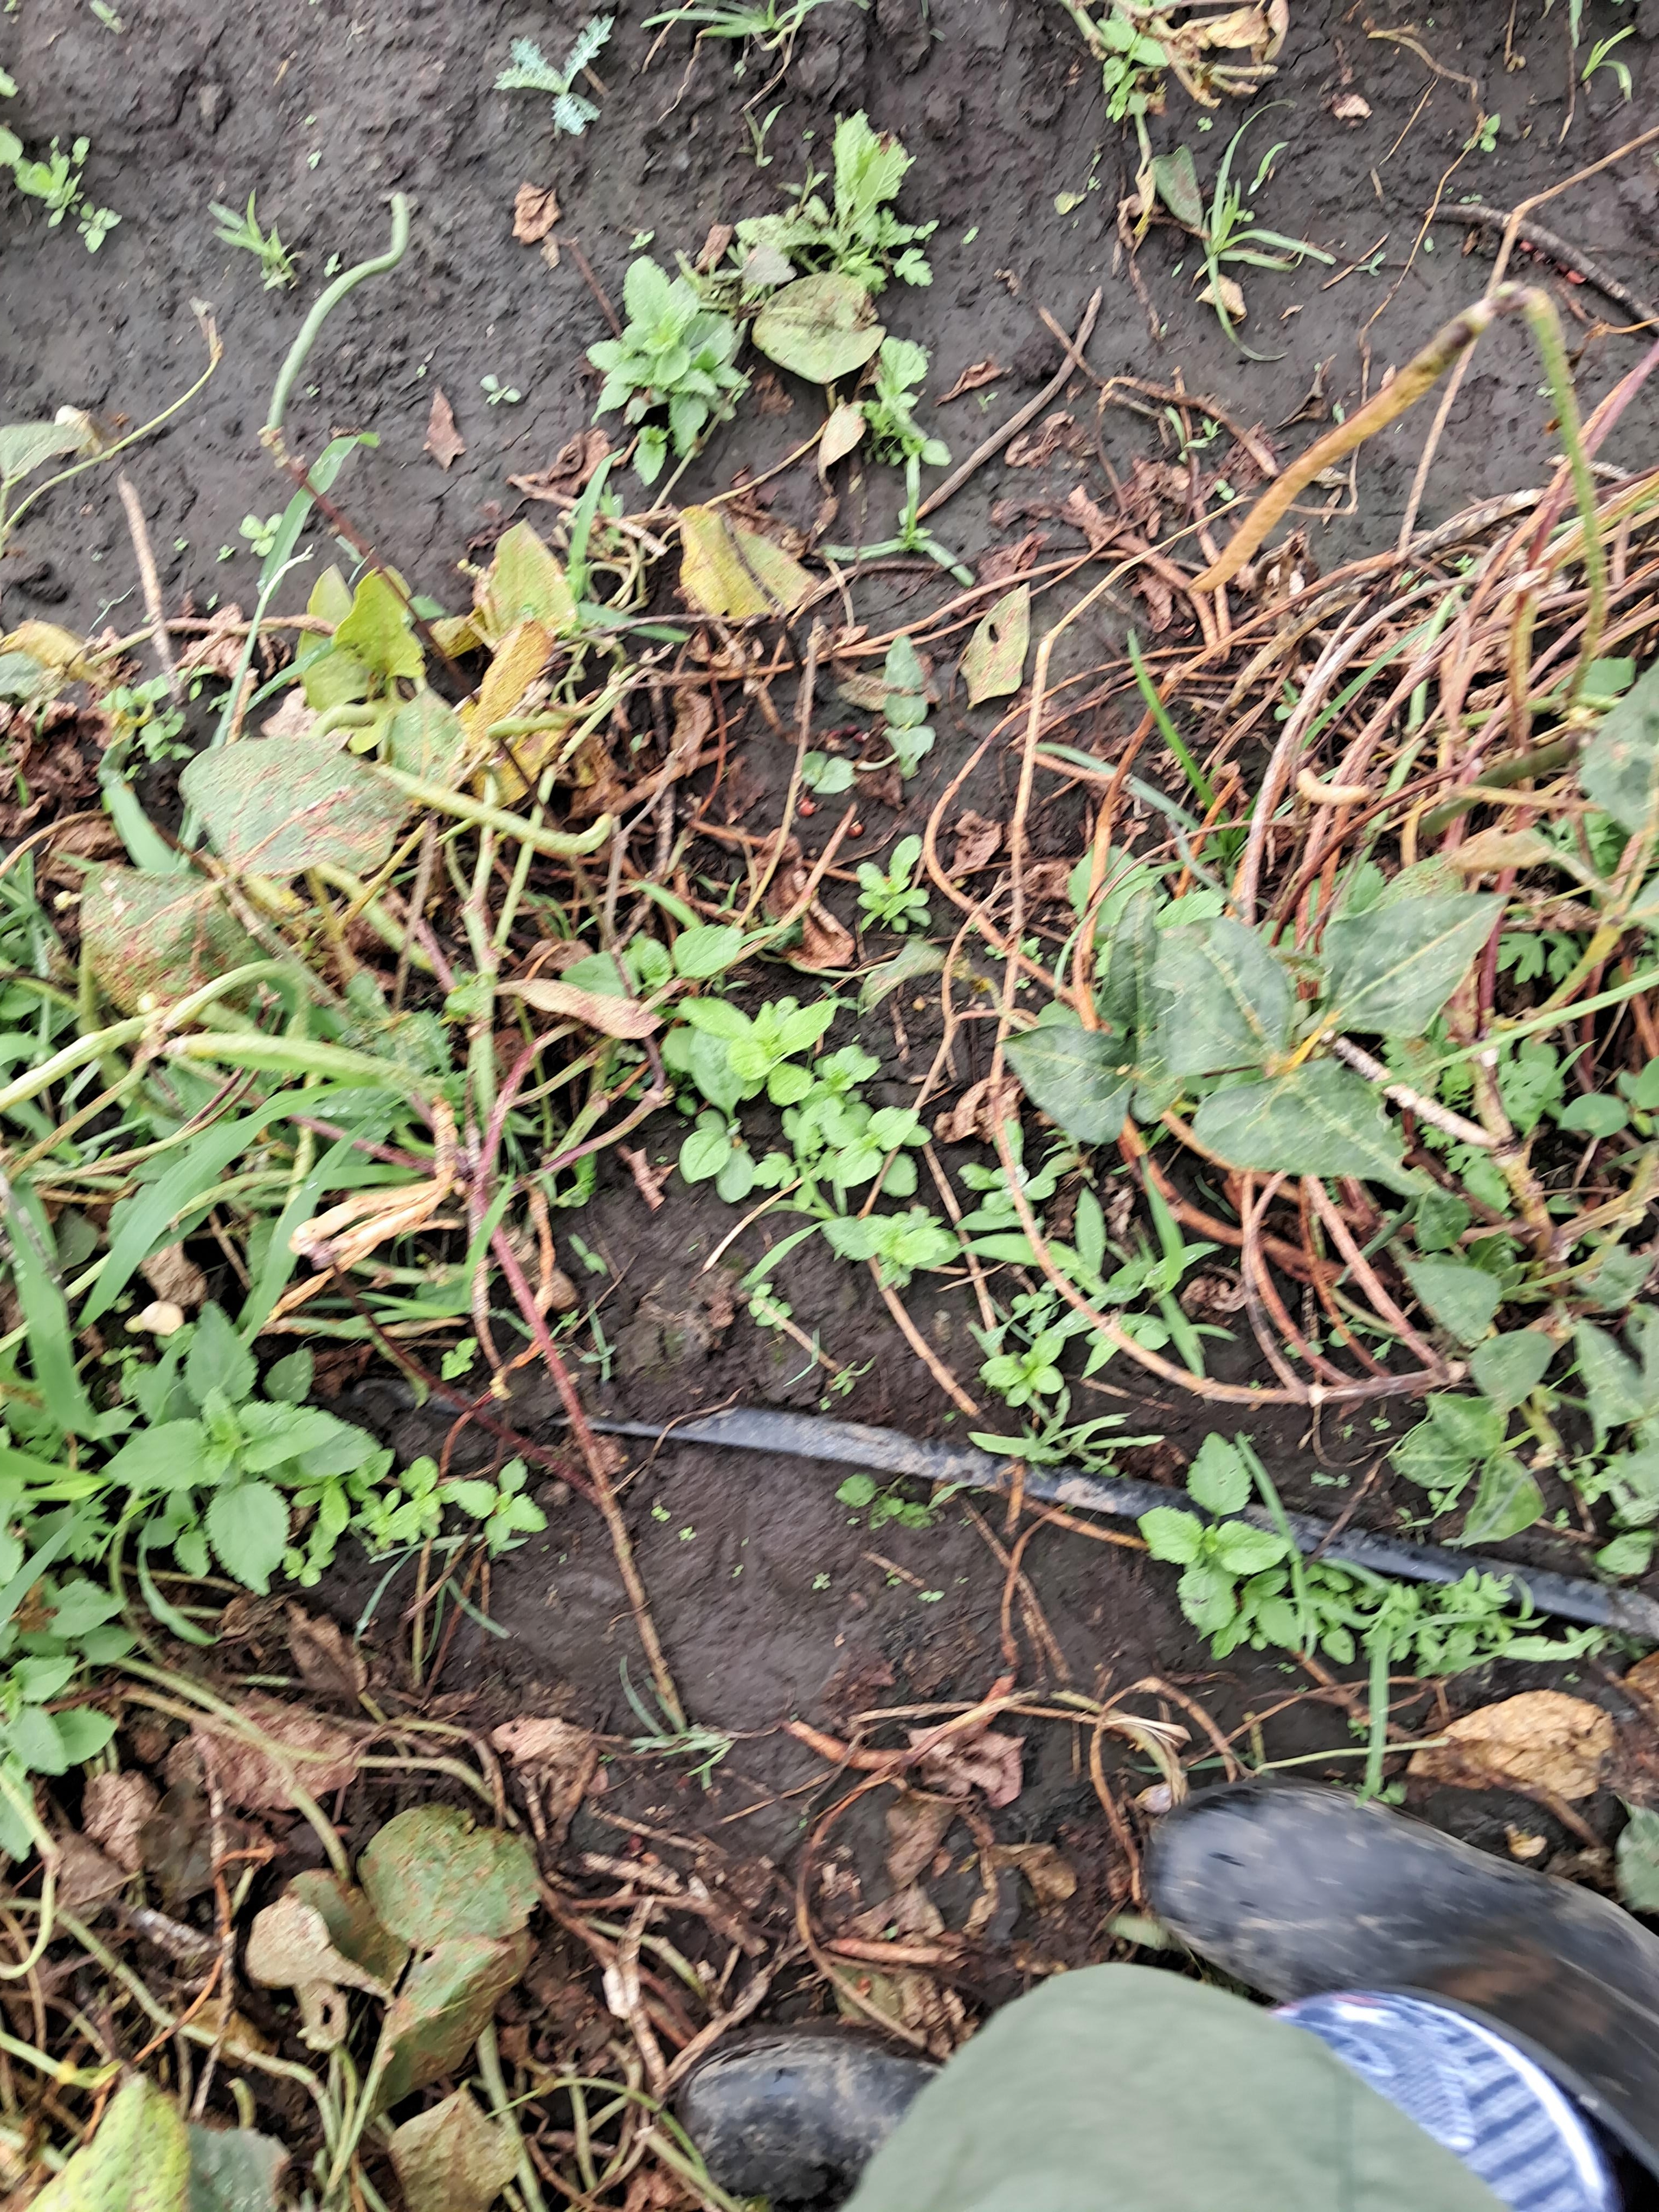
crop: cowpea
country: Tanzania
